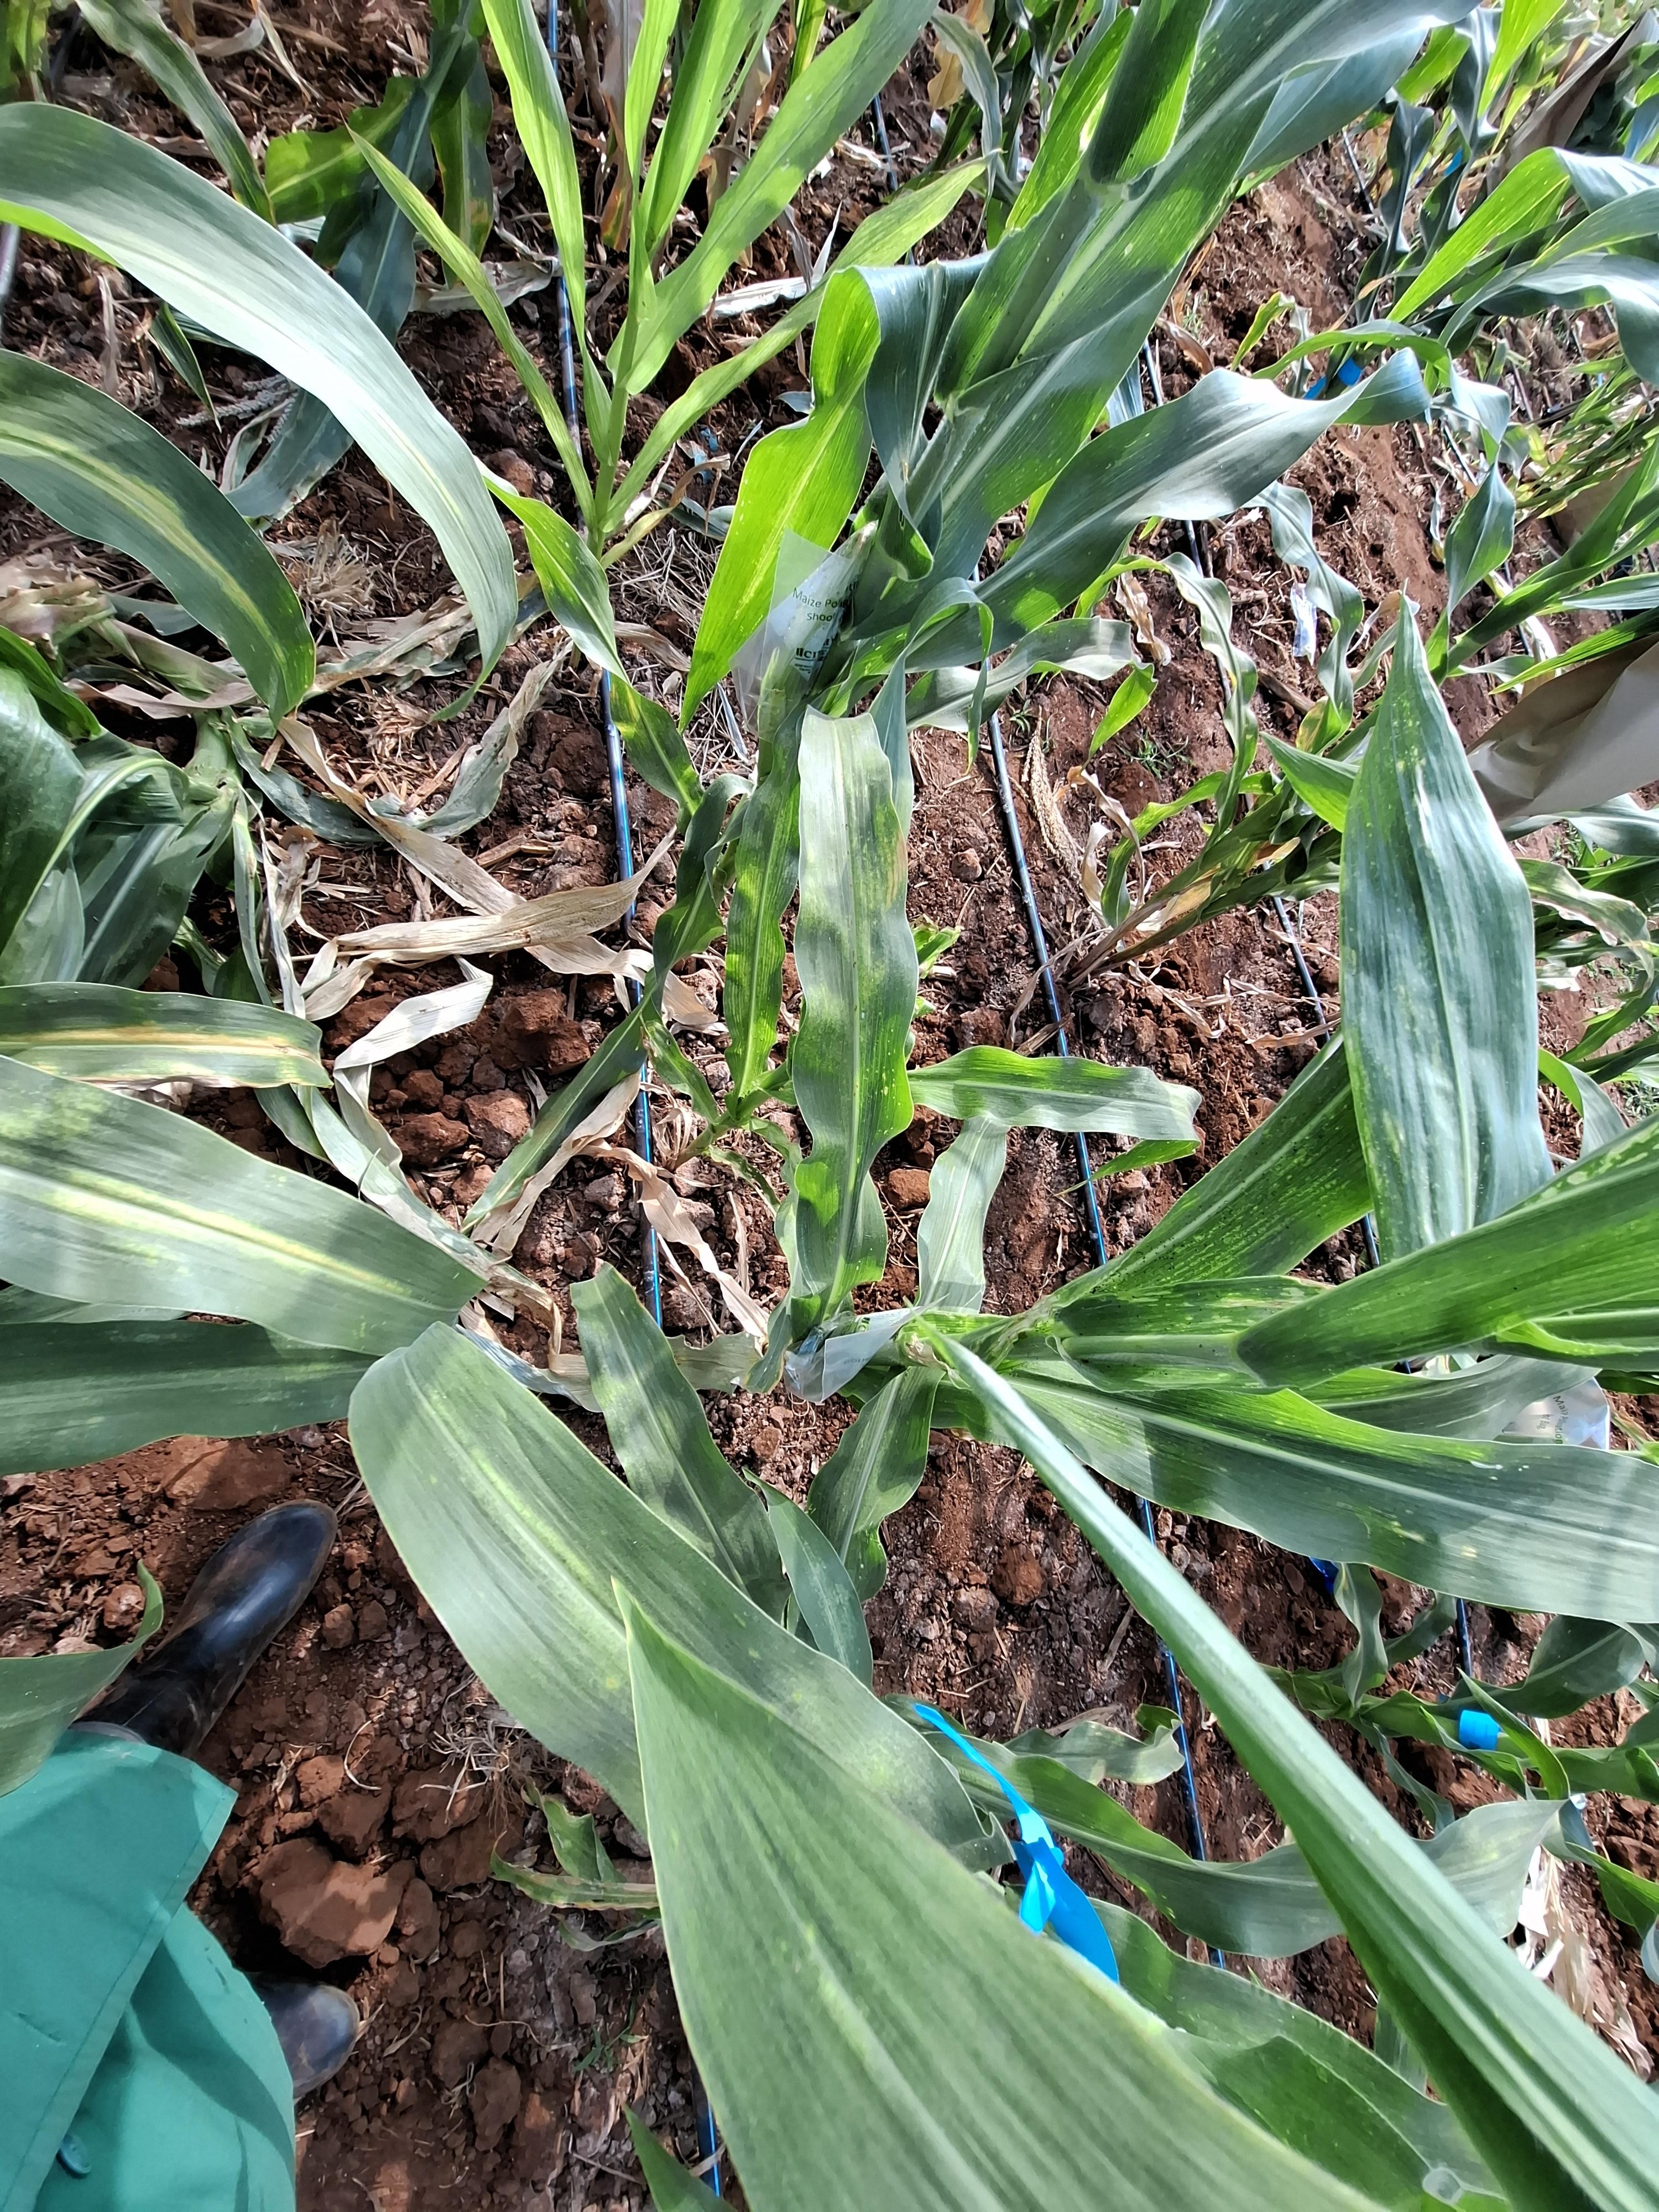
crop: maize
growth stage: flowering
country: Kenya
